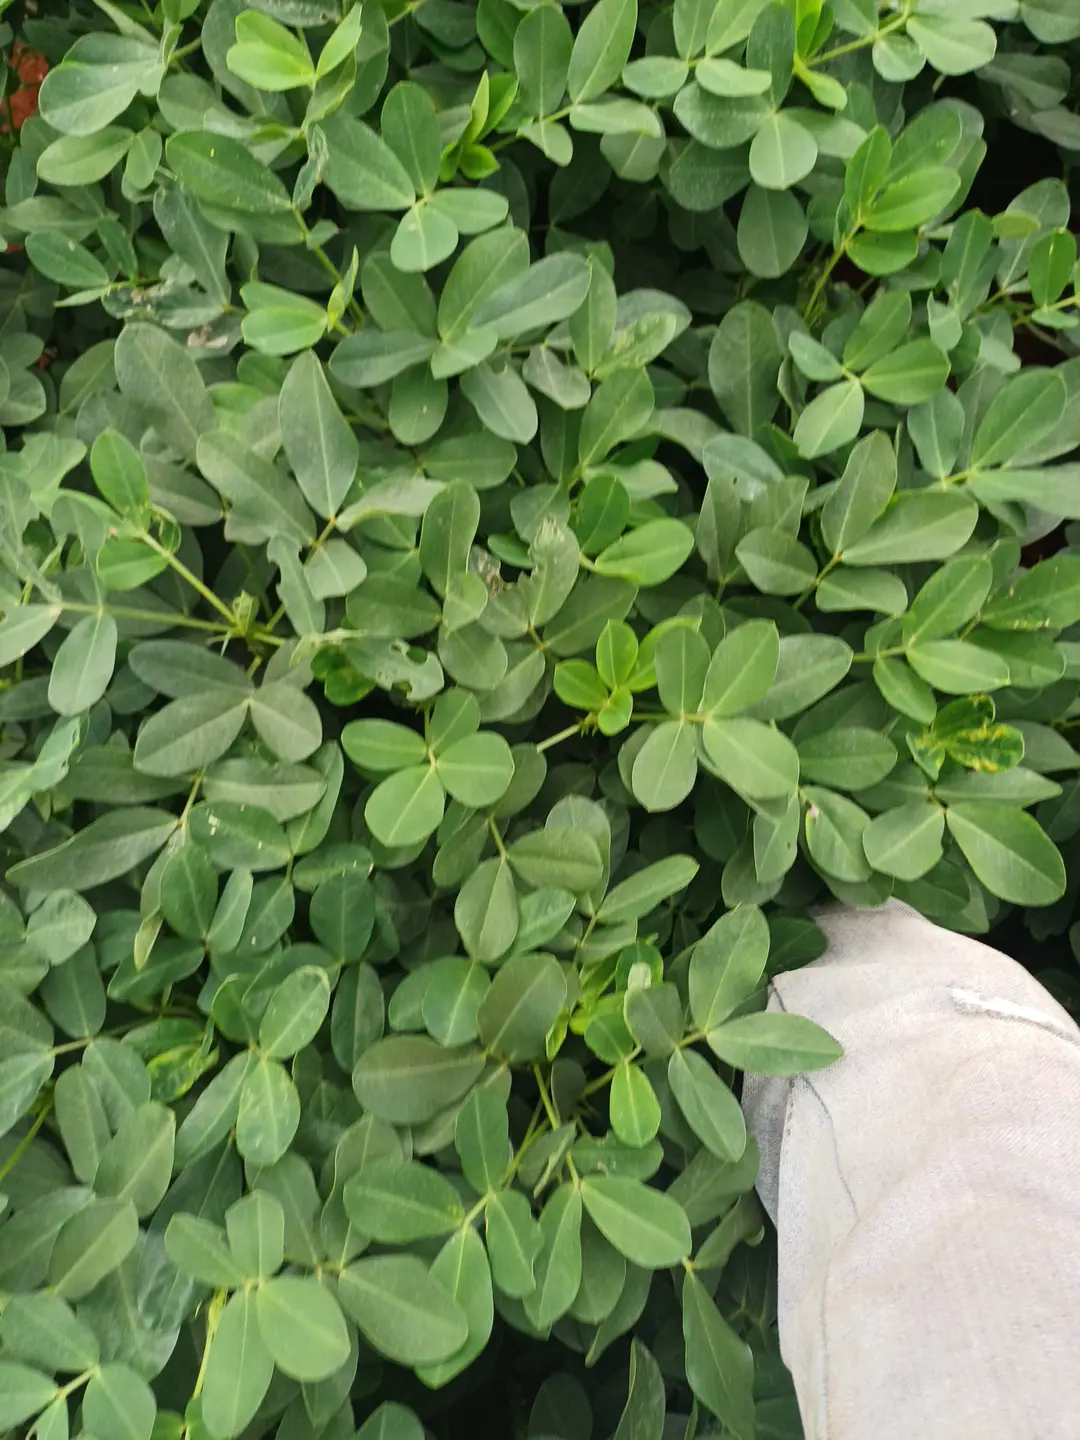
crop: groundnut
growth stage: pegging
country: Kenya
